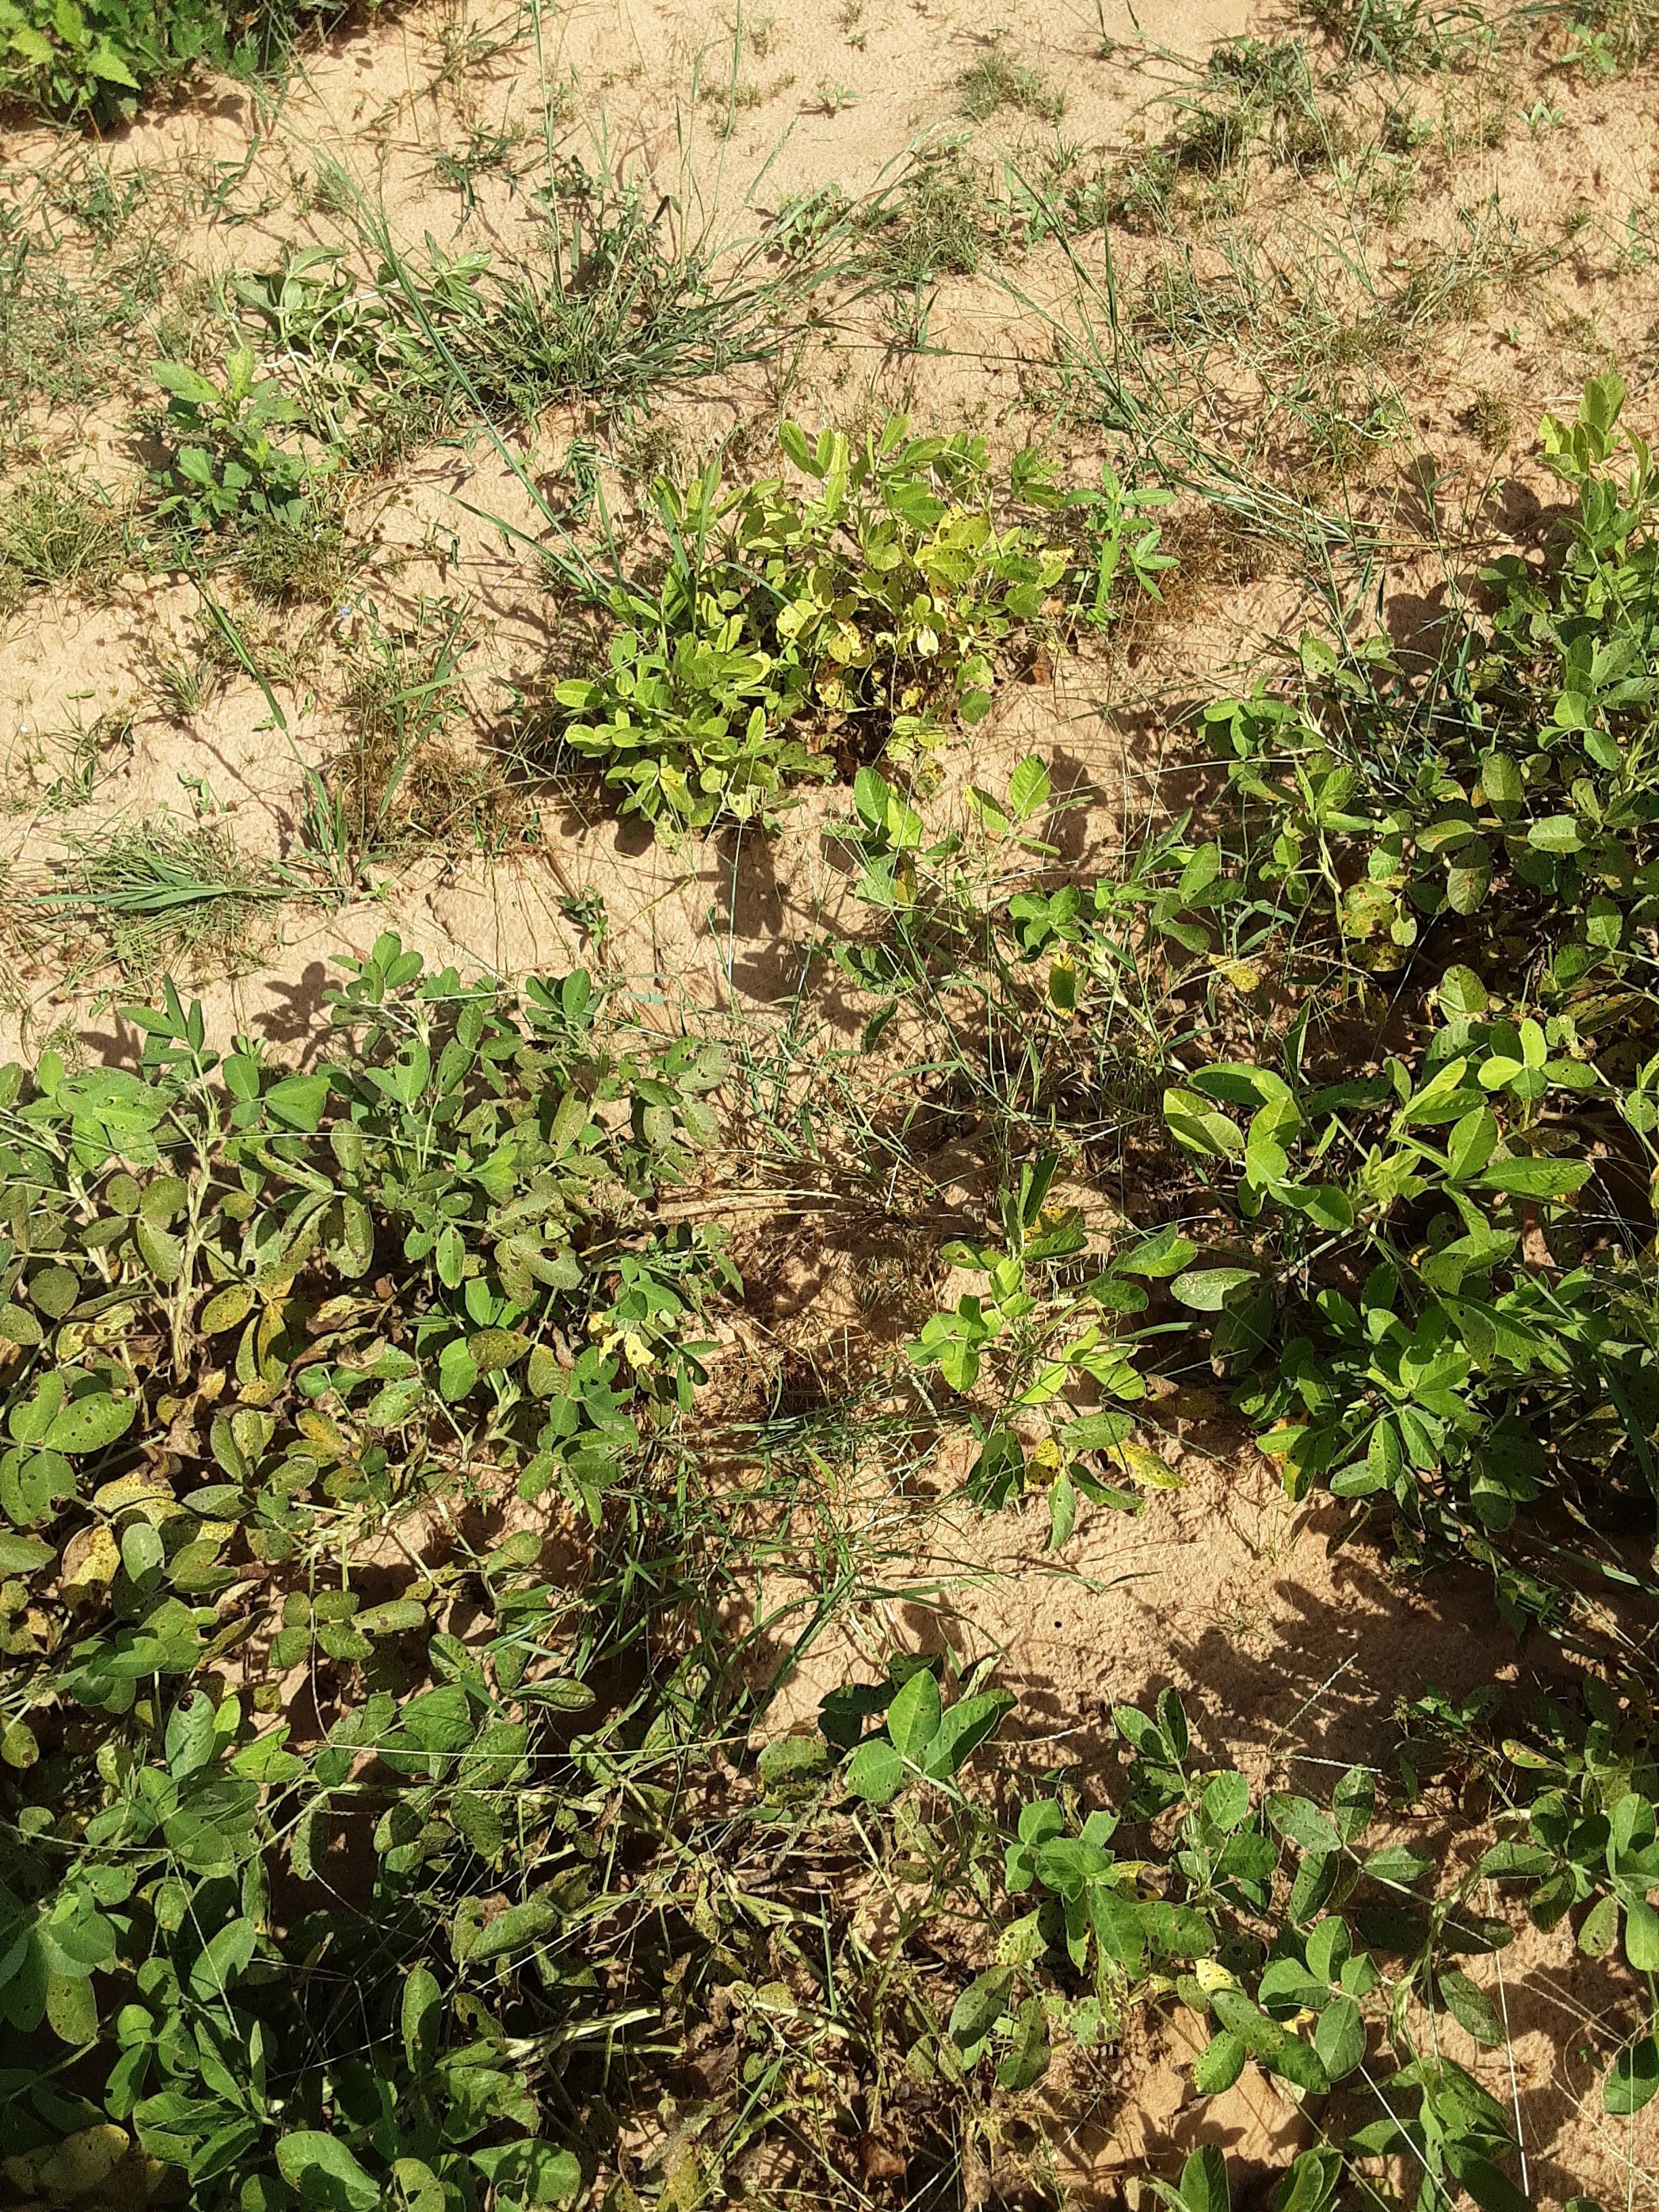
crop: groundnut
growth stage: flowering
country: Senegal
